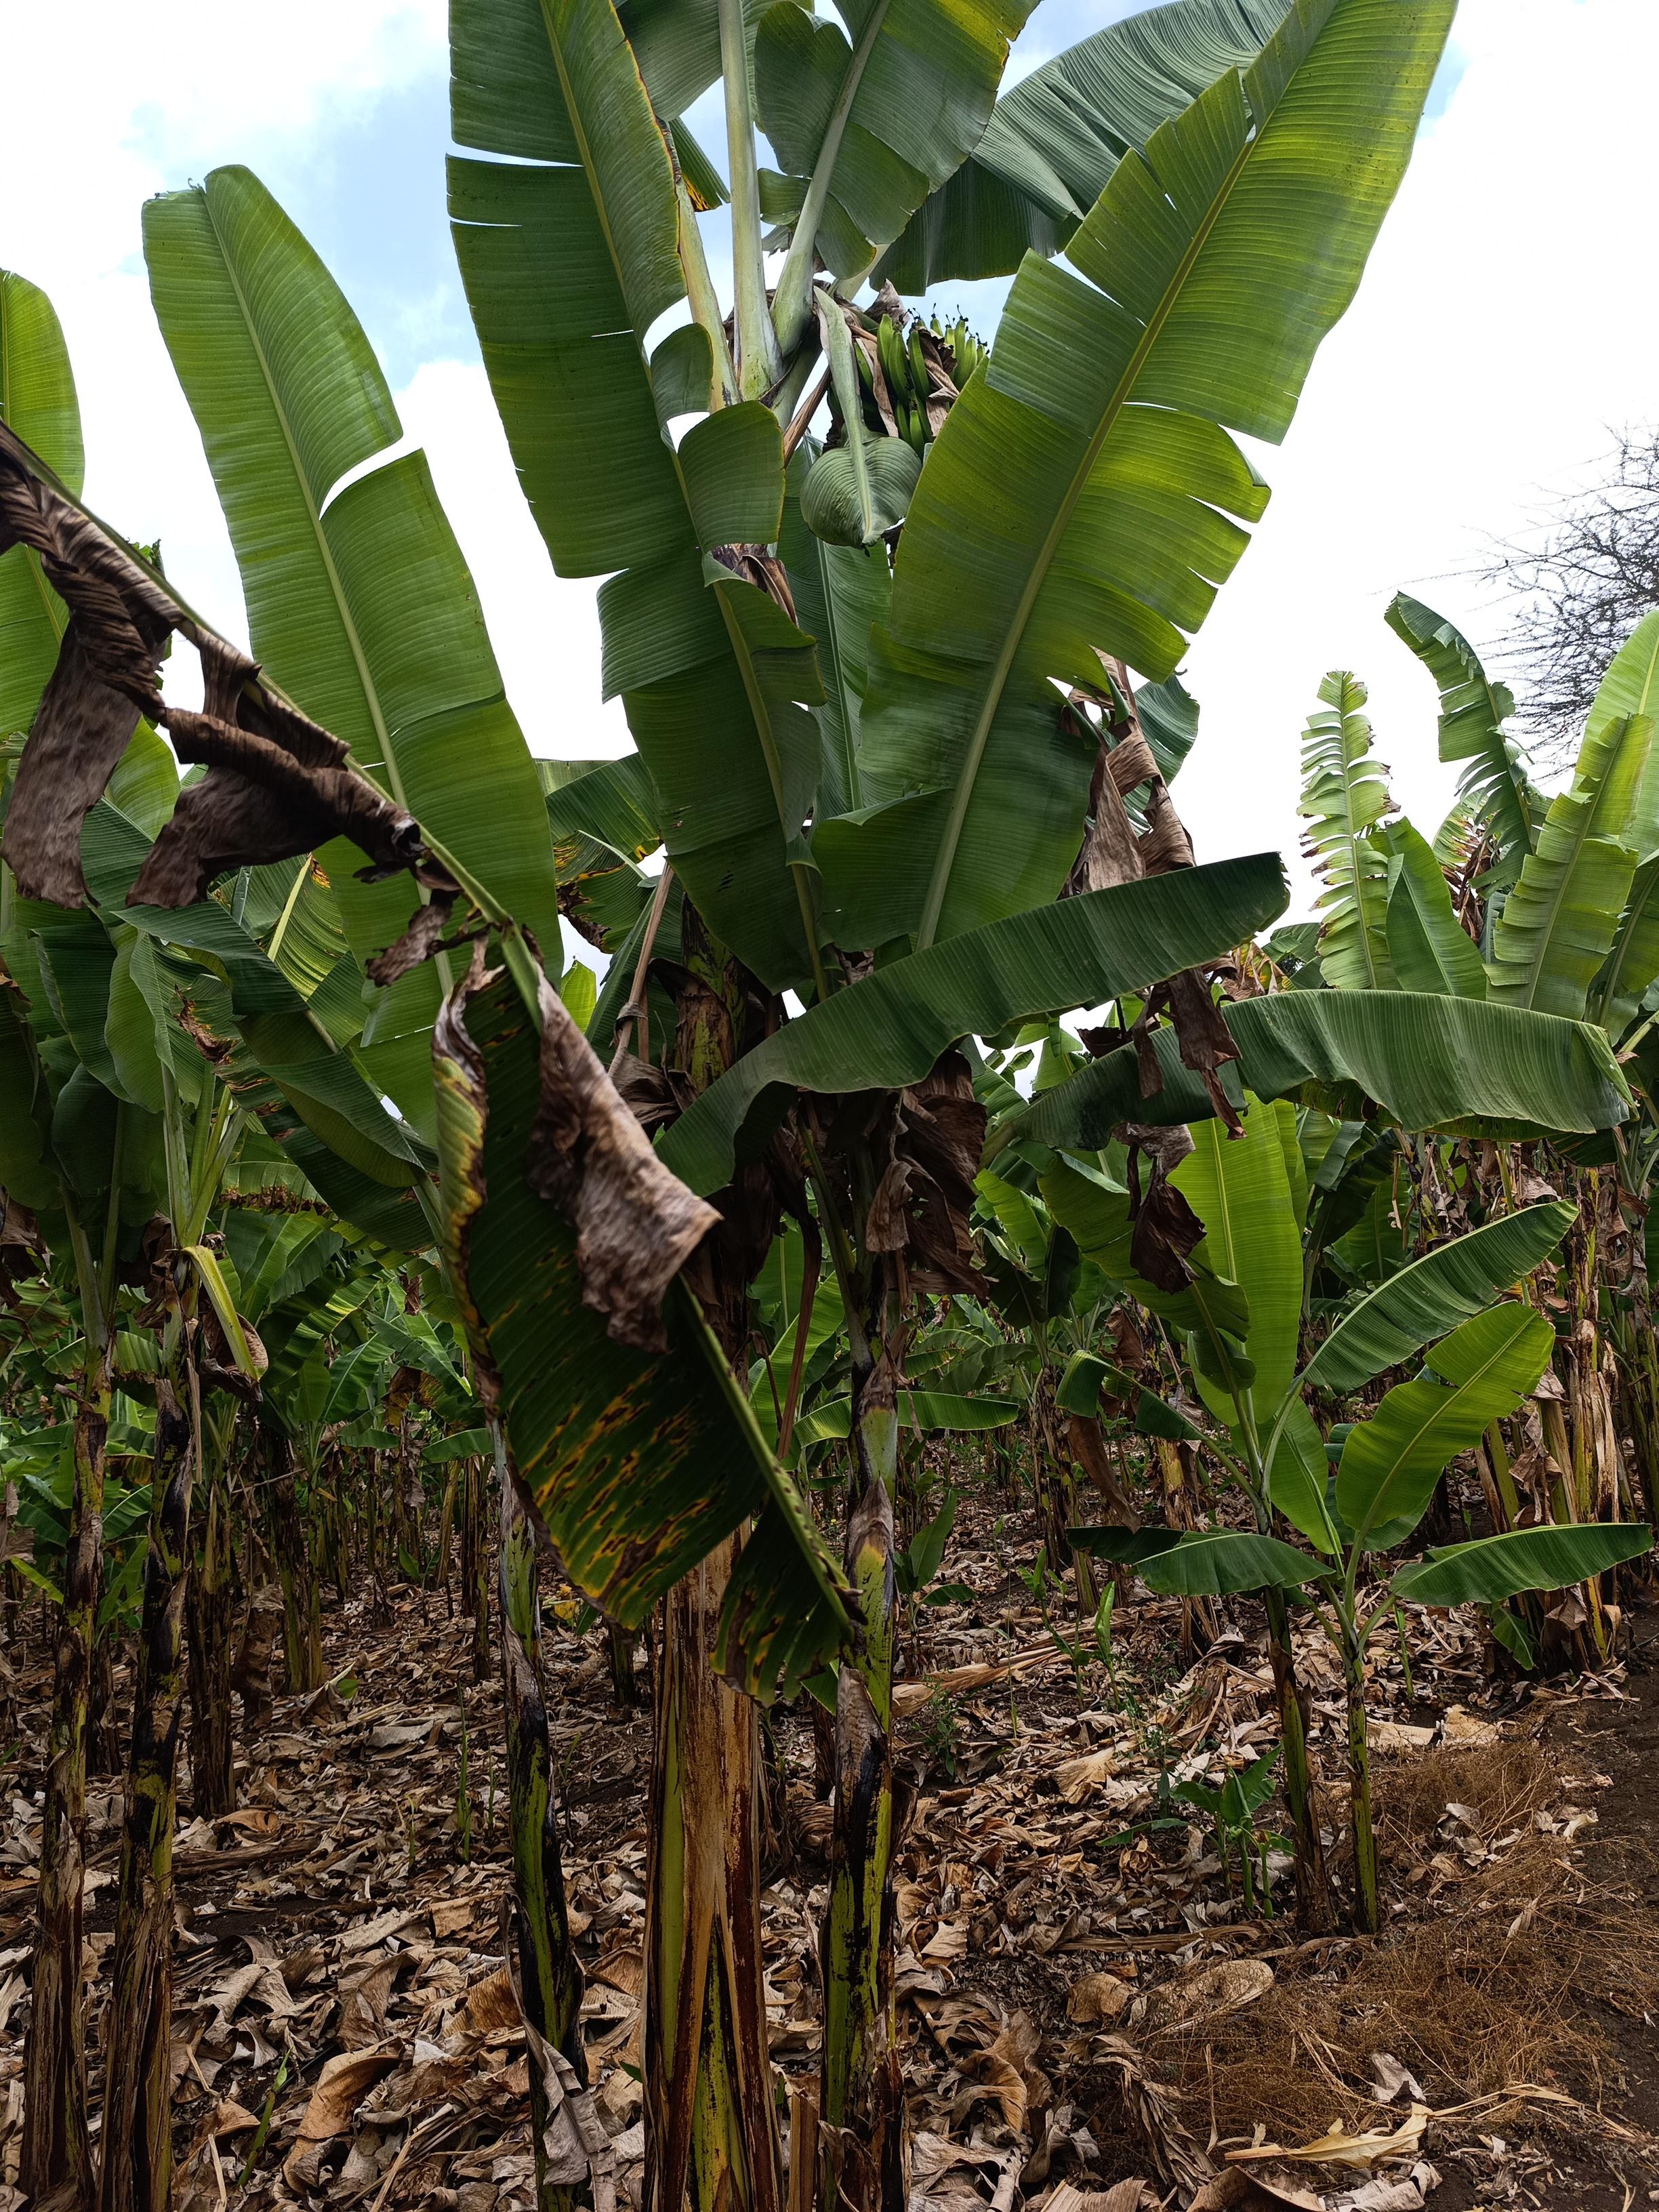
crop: banana
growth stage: development fruit
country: Tanzania
